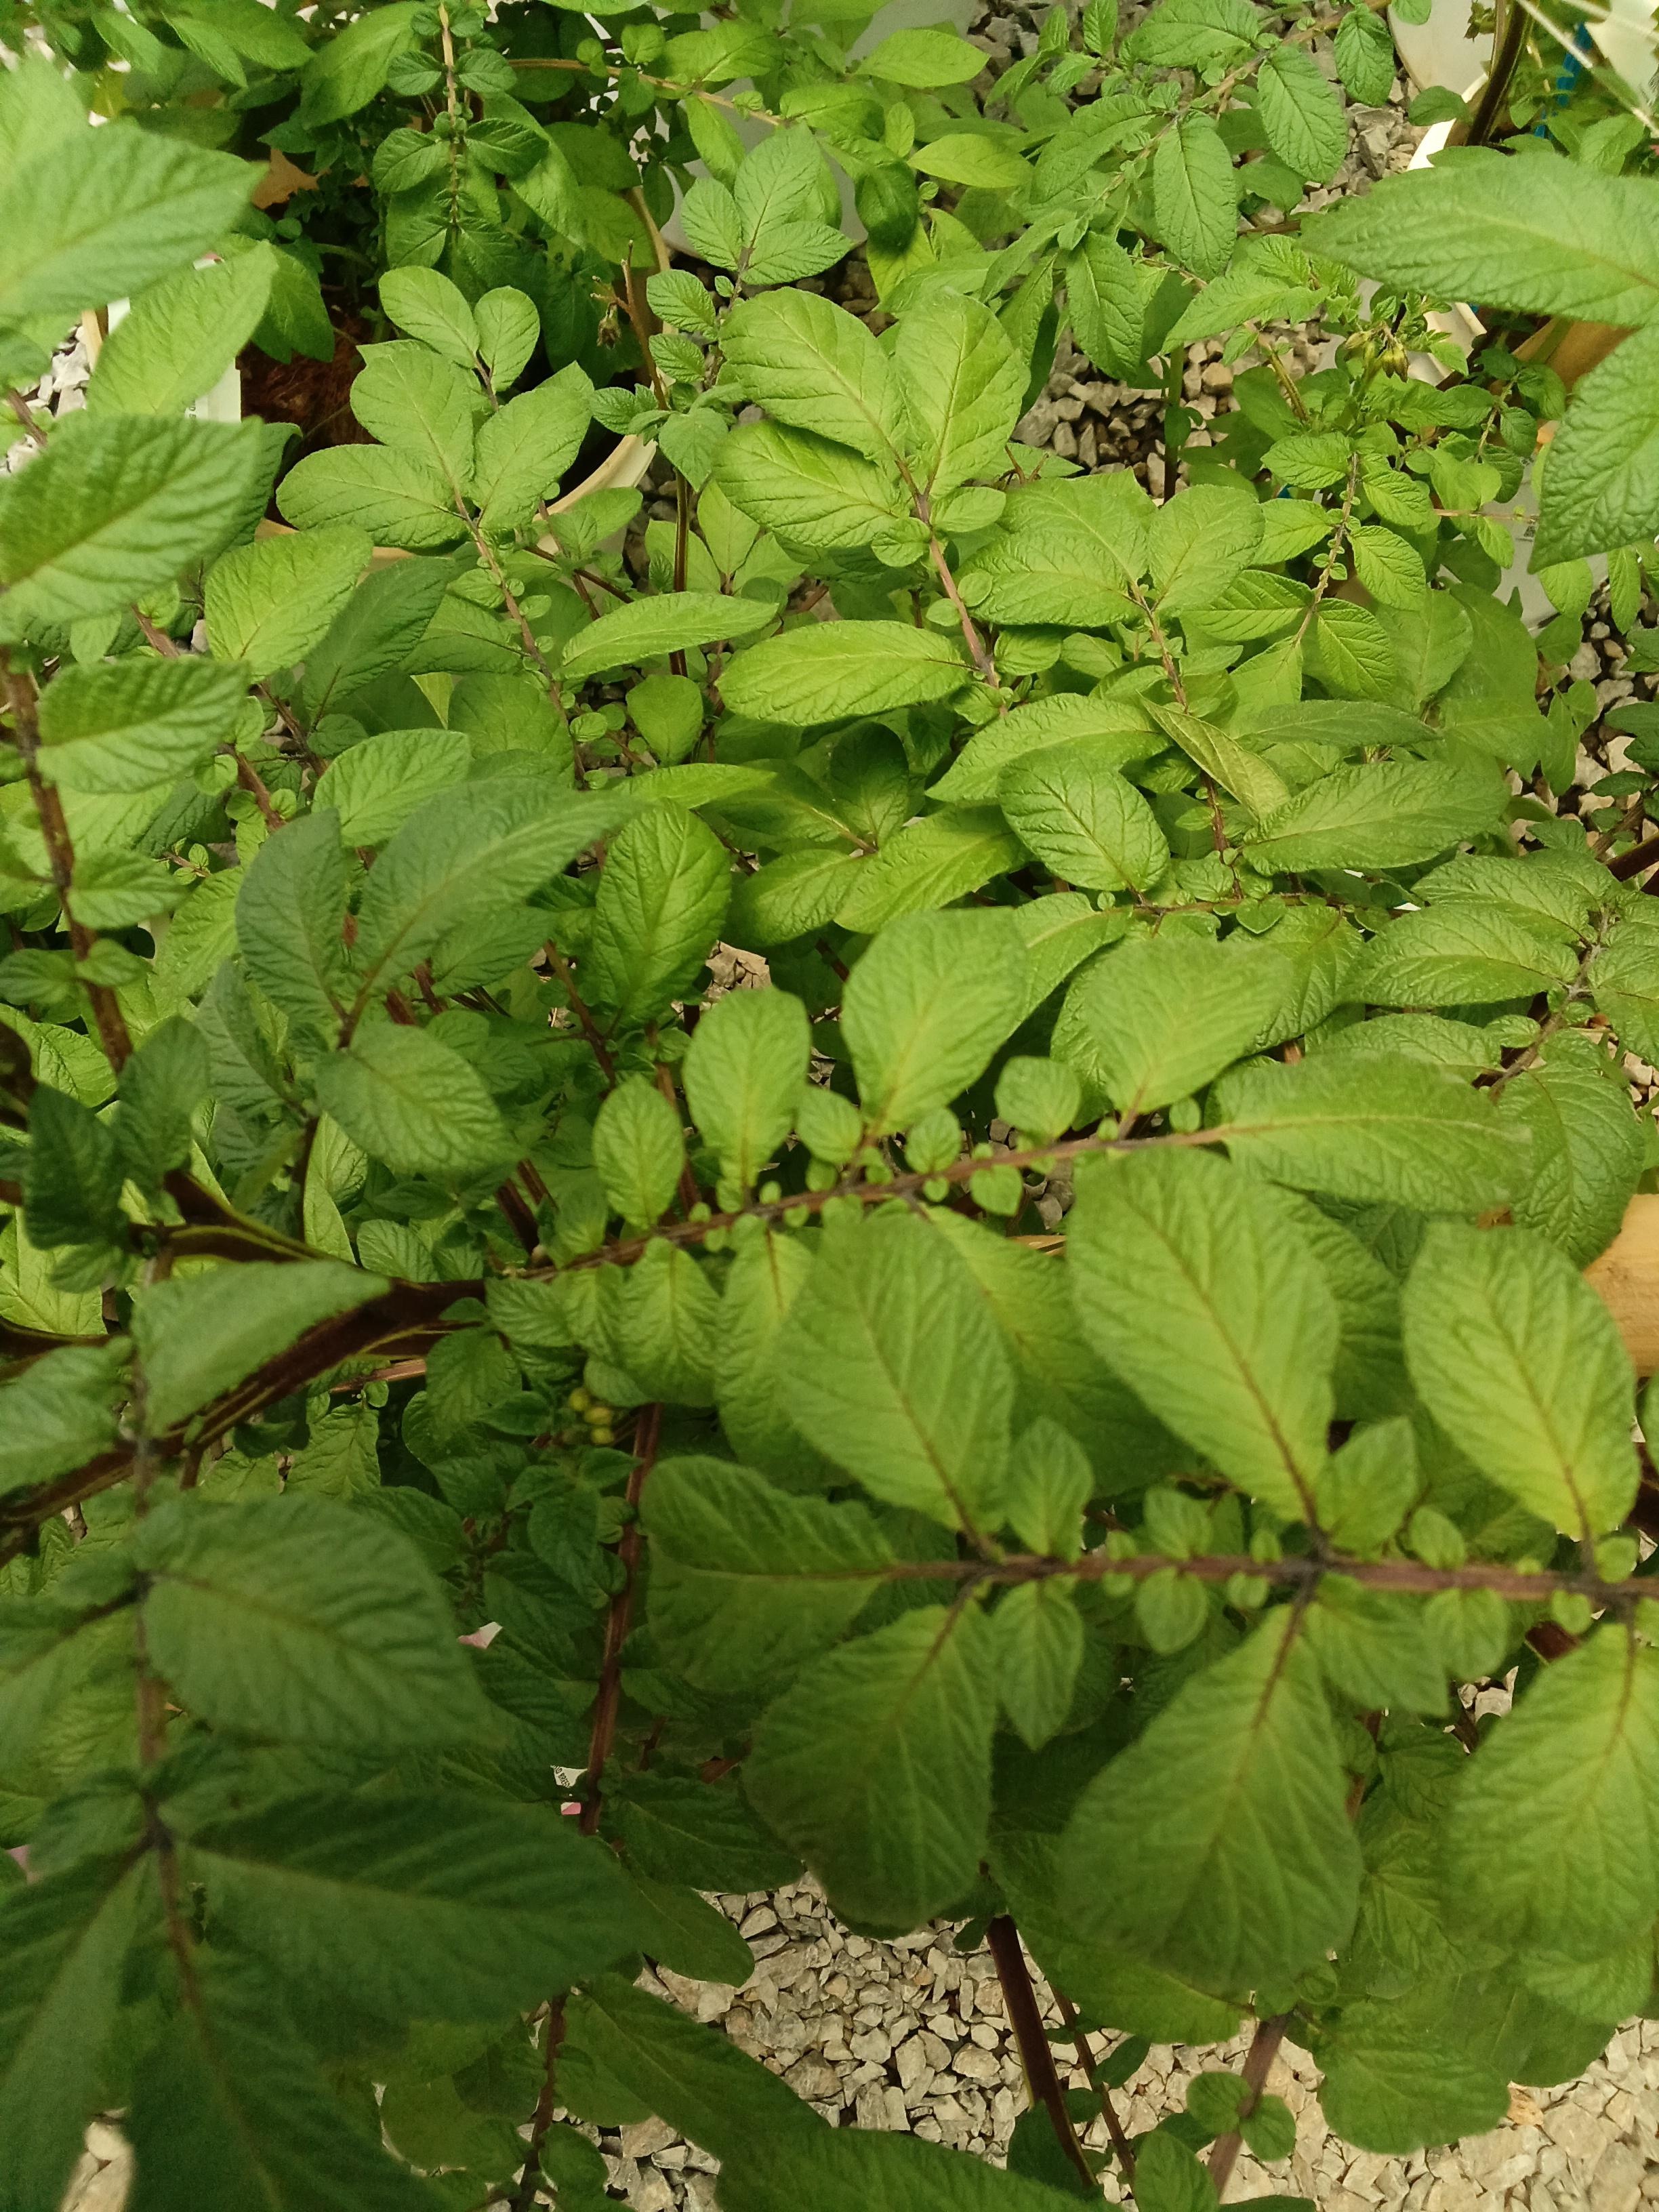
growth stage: flowering
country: Kenya
